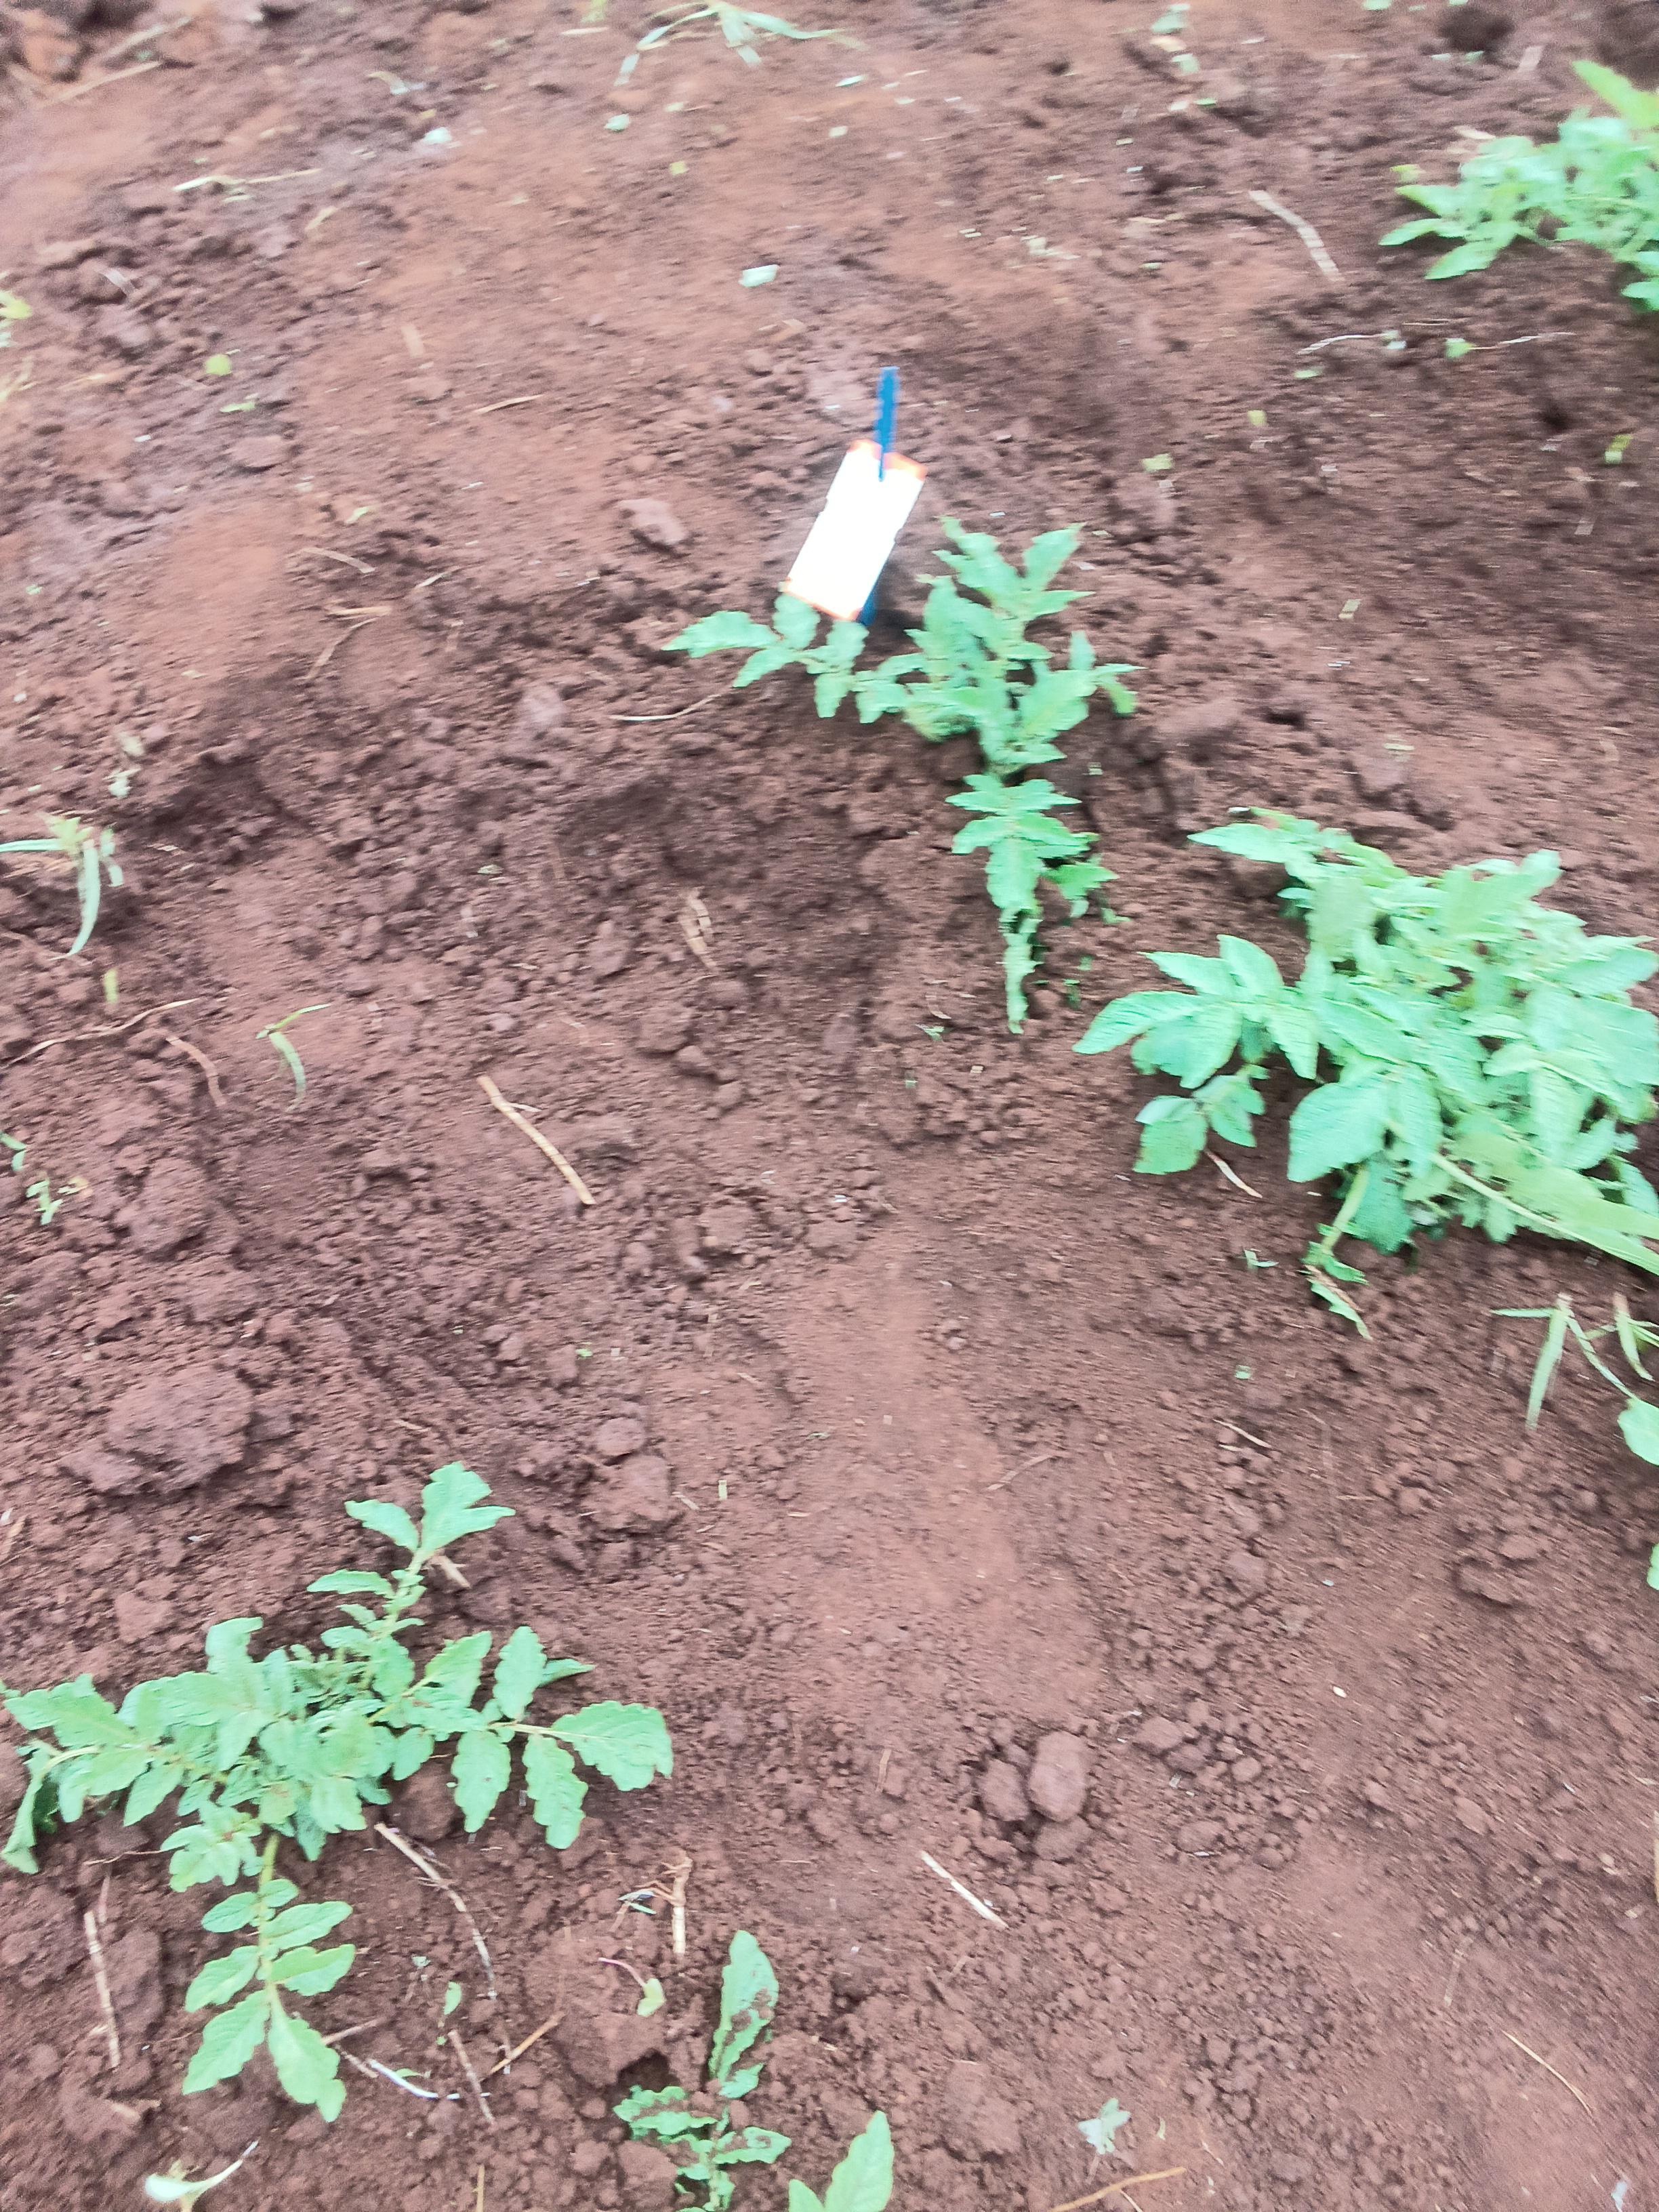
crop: potato
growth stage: sprouting emergence
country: Kenya
